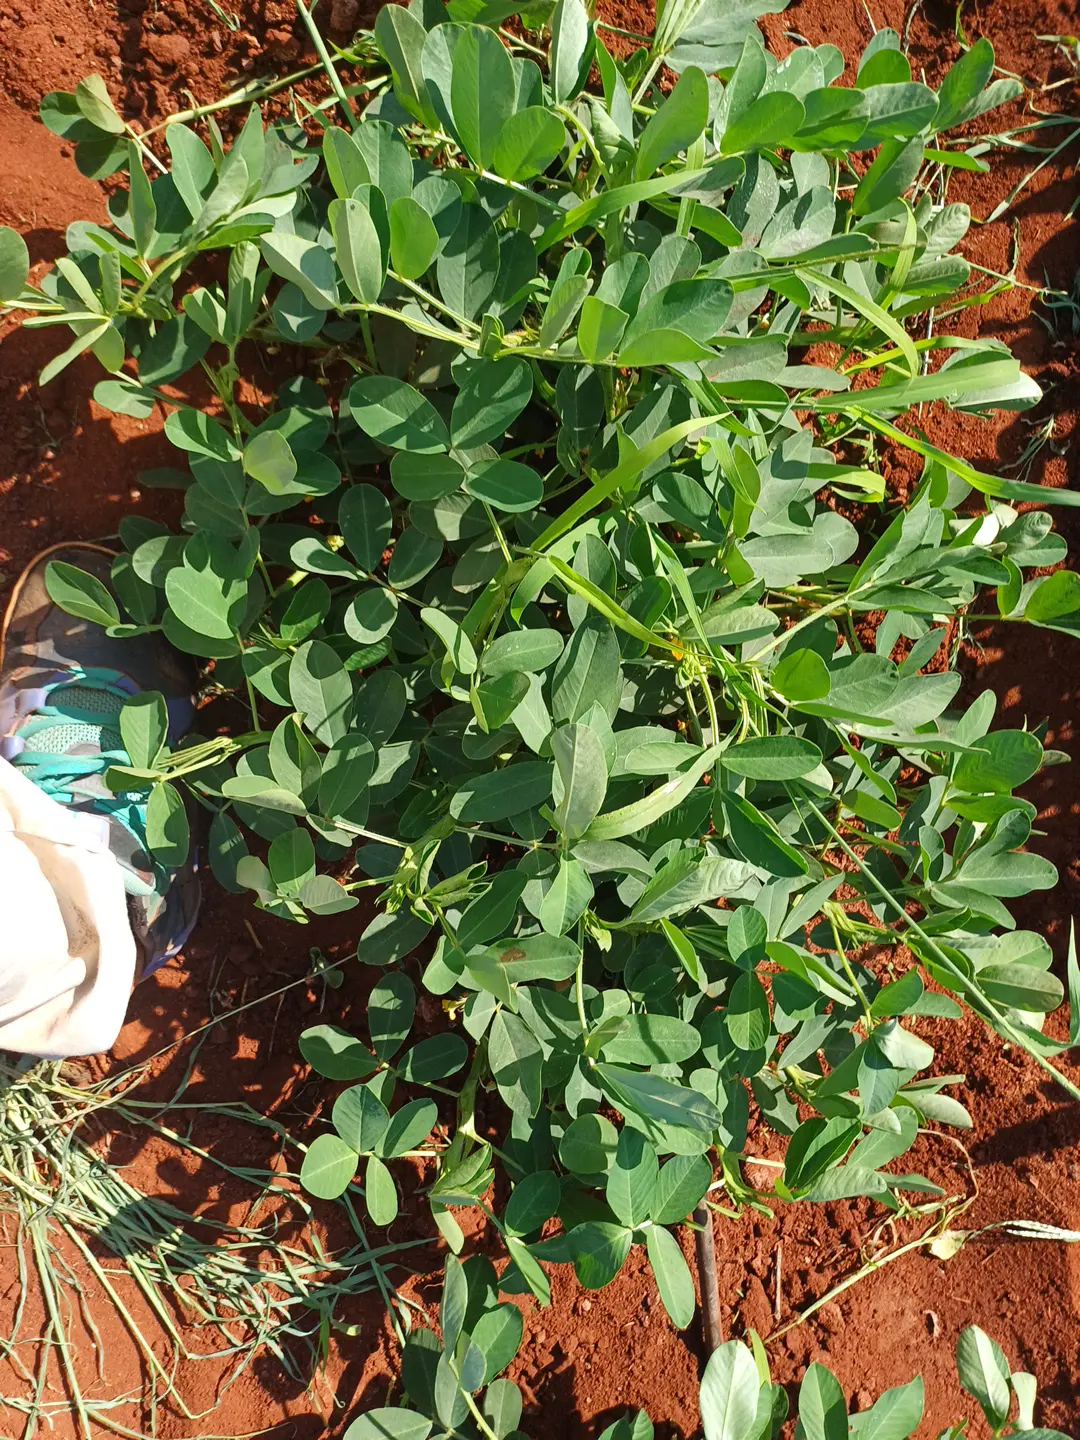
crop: groundnut
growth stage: flowering
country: Kenya
